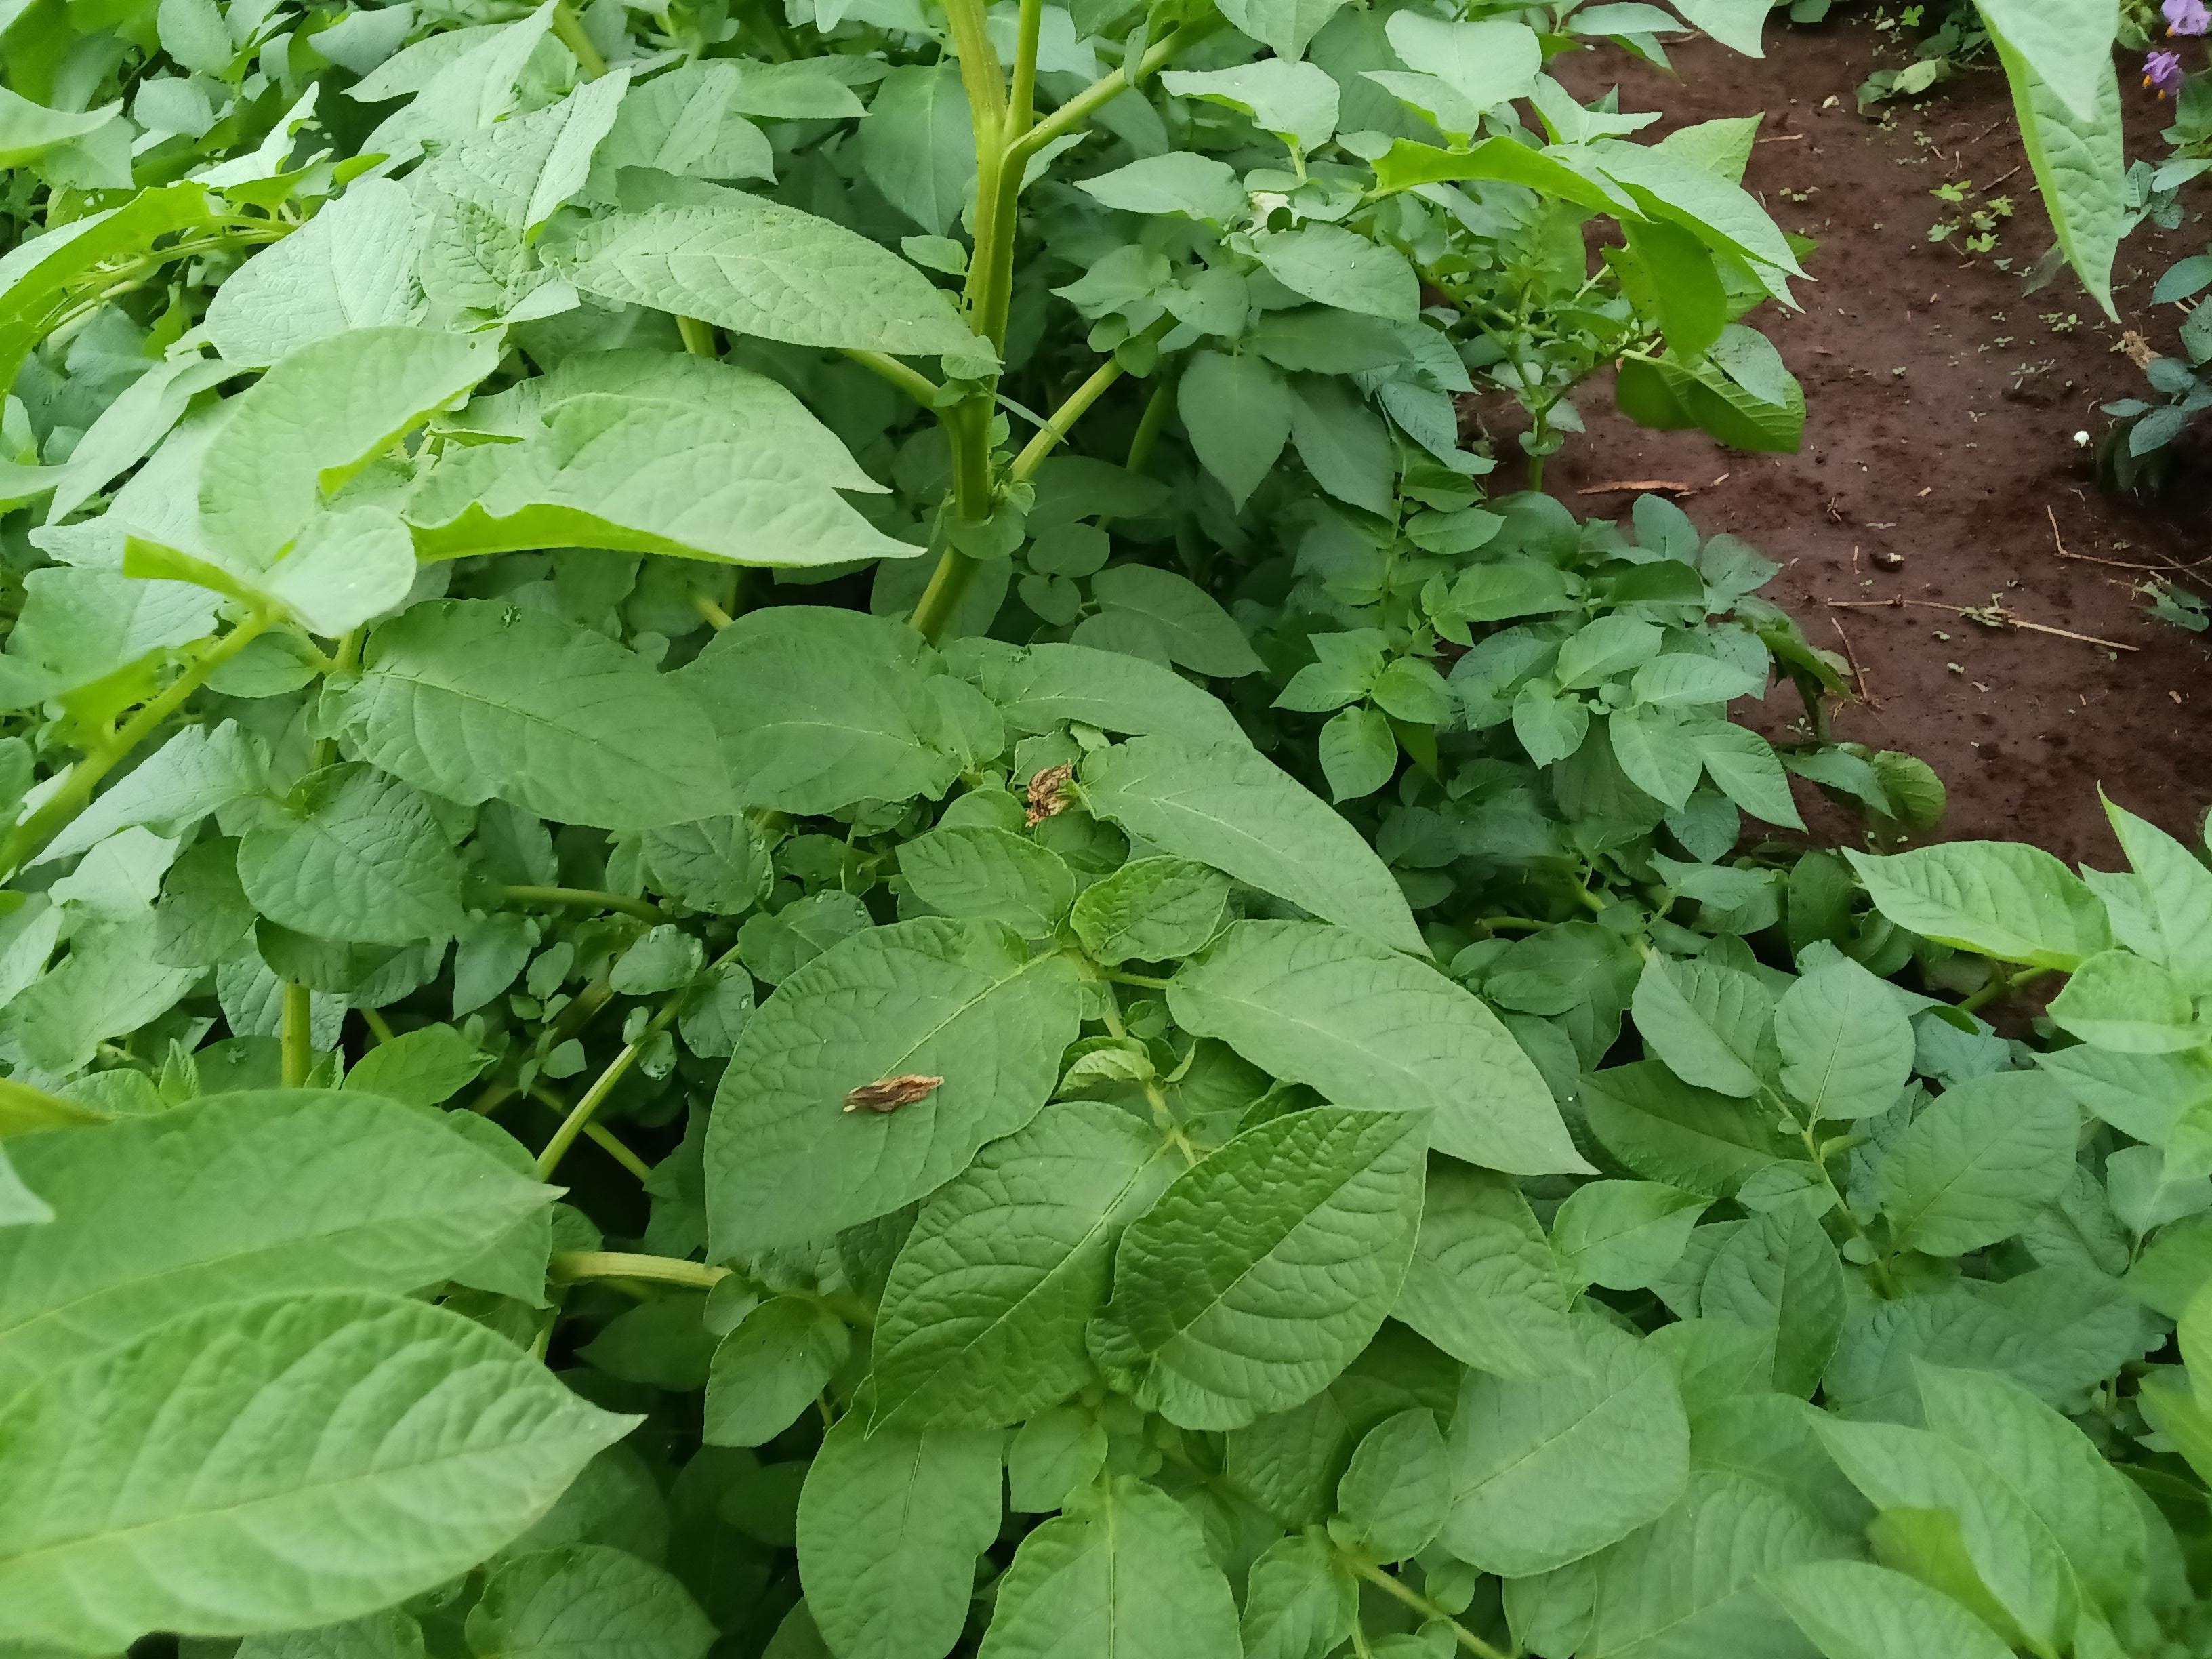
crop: potato
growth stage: flowering
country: Kenya
